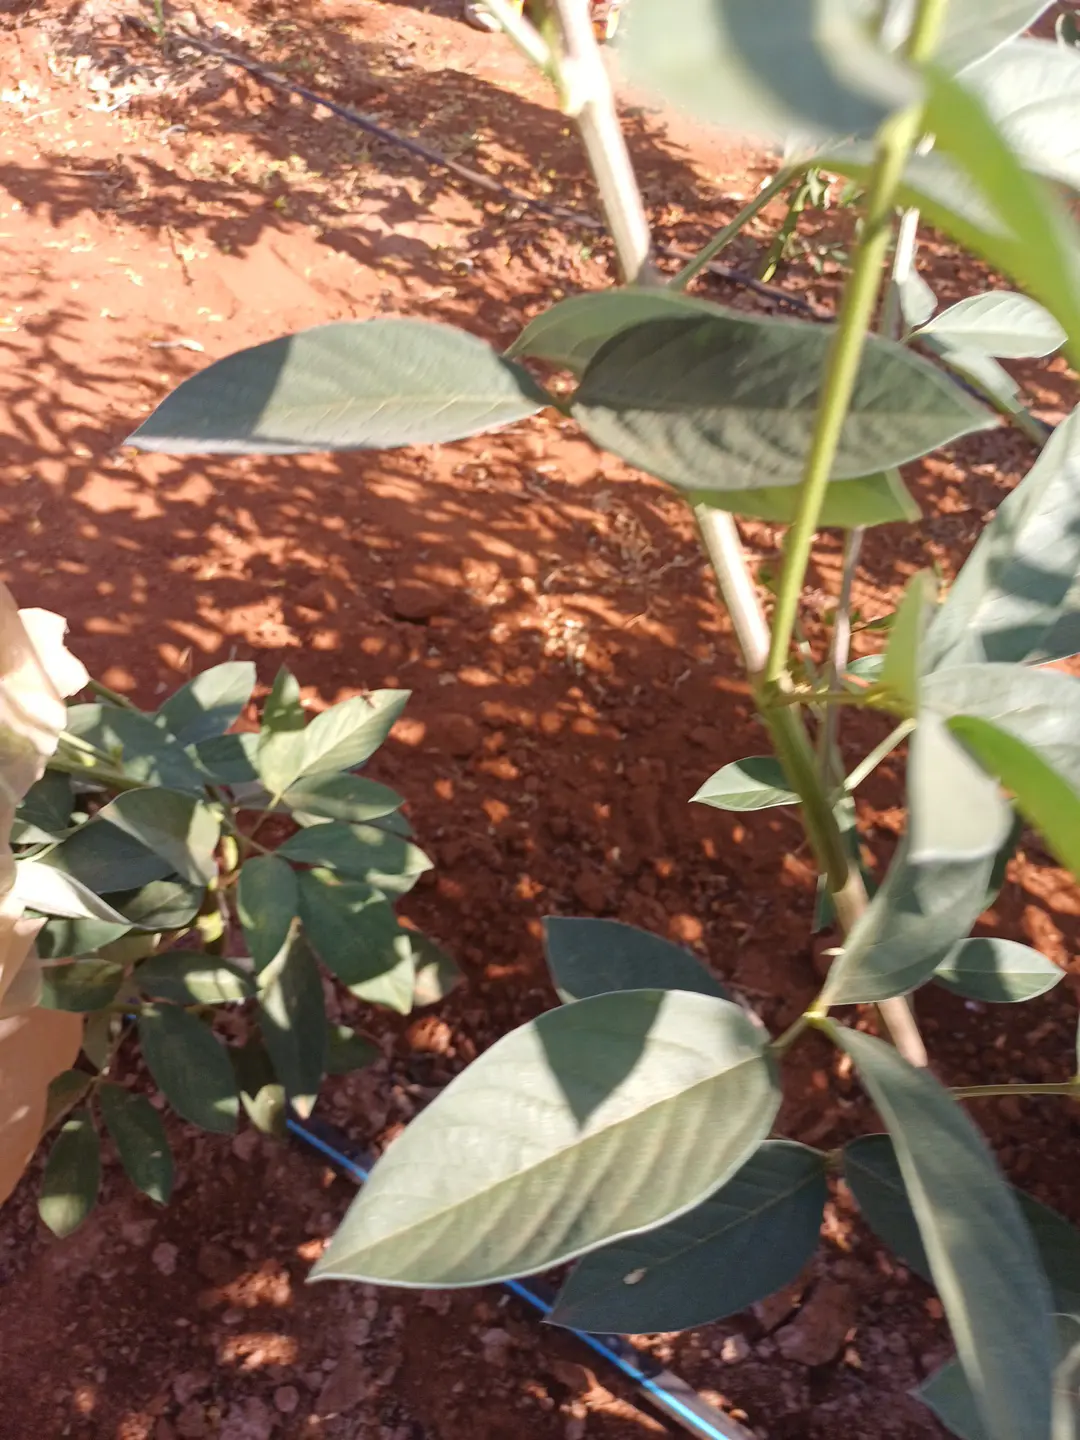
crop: pigeonpea
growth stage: development pod
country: Kenya
